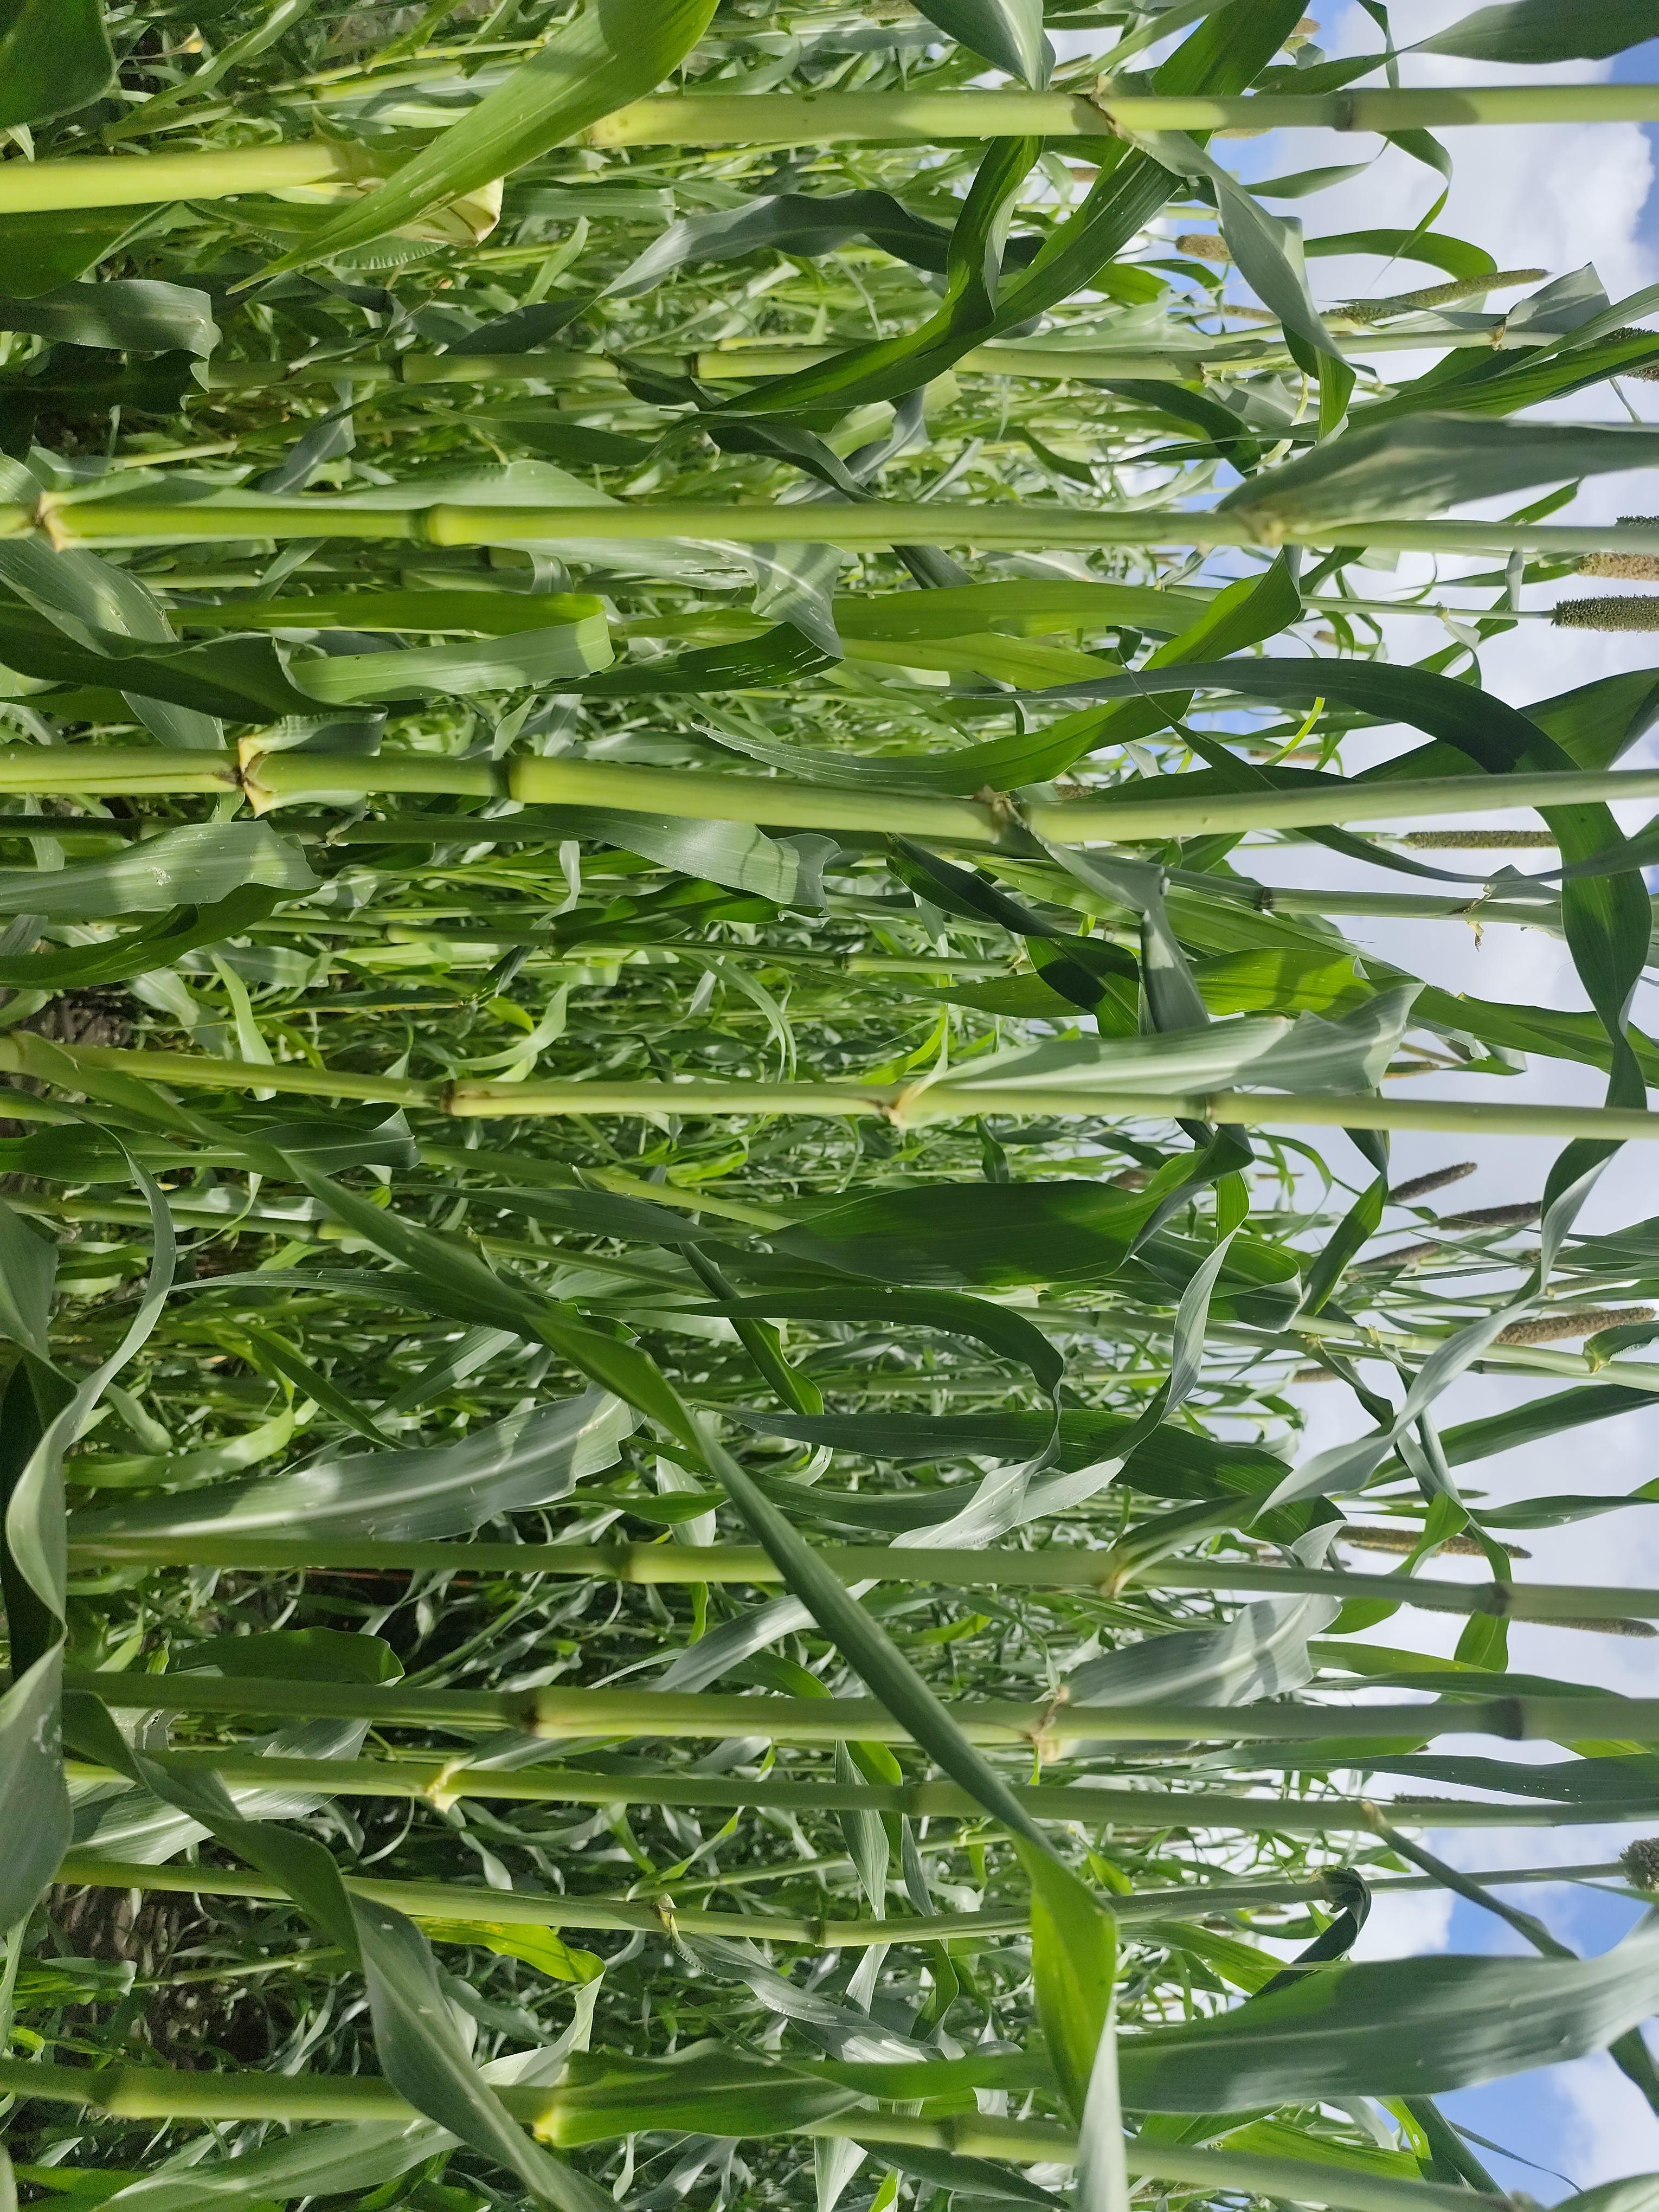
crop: pearl millet
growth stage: heading tuber
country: Tanzania
